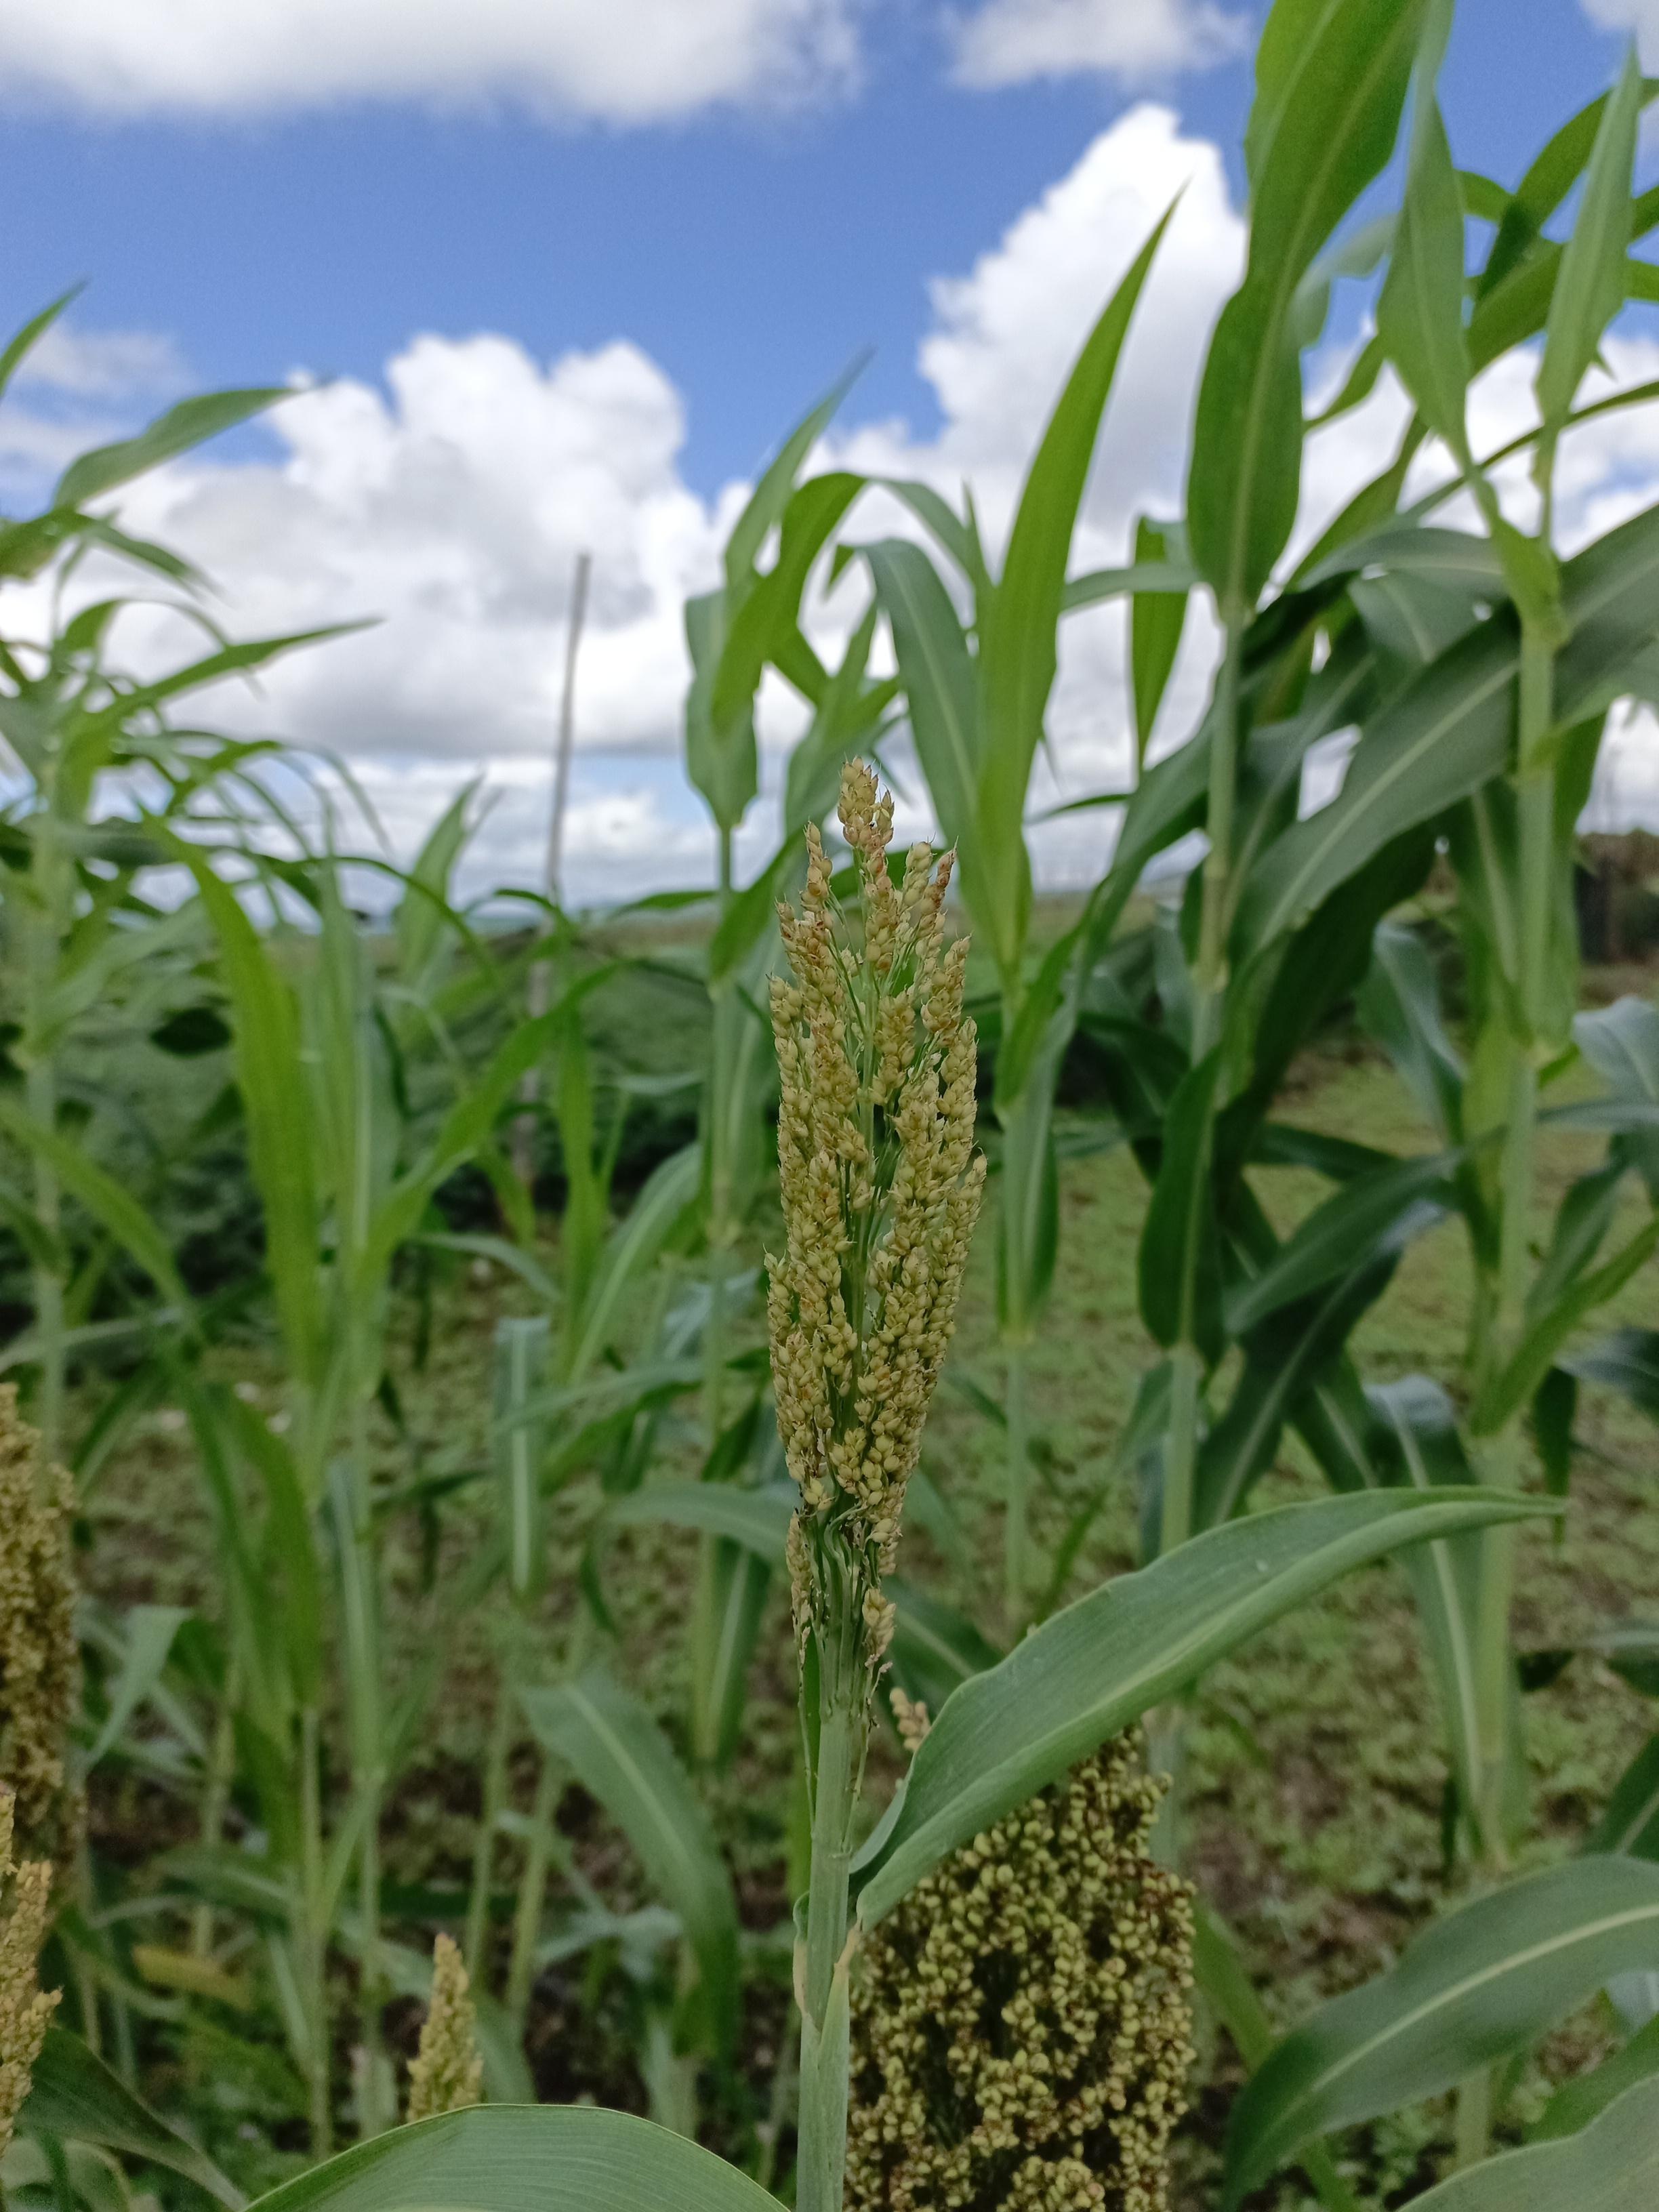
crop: sorghum
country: Tanzania
